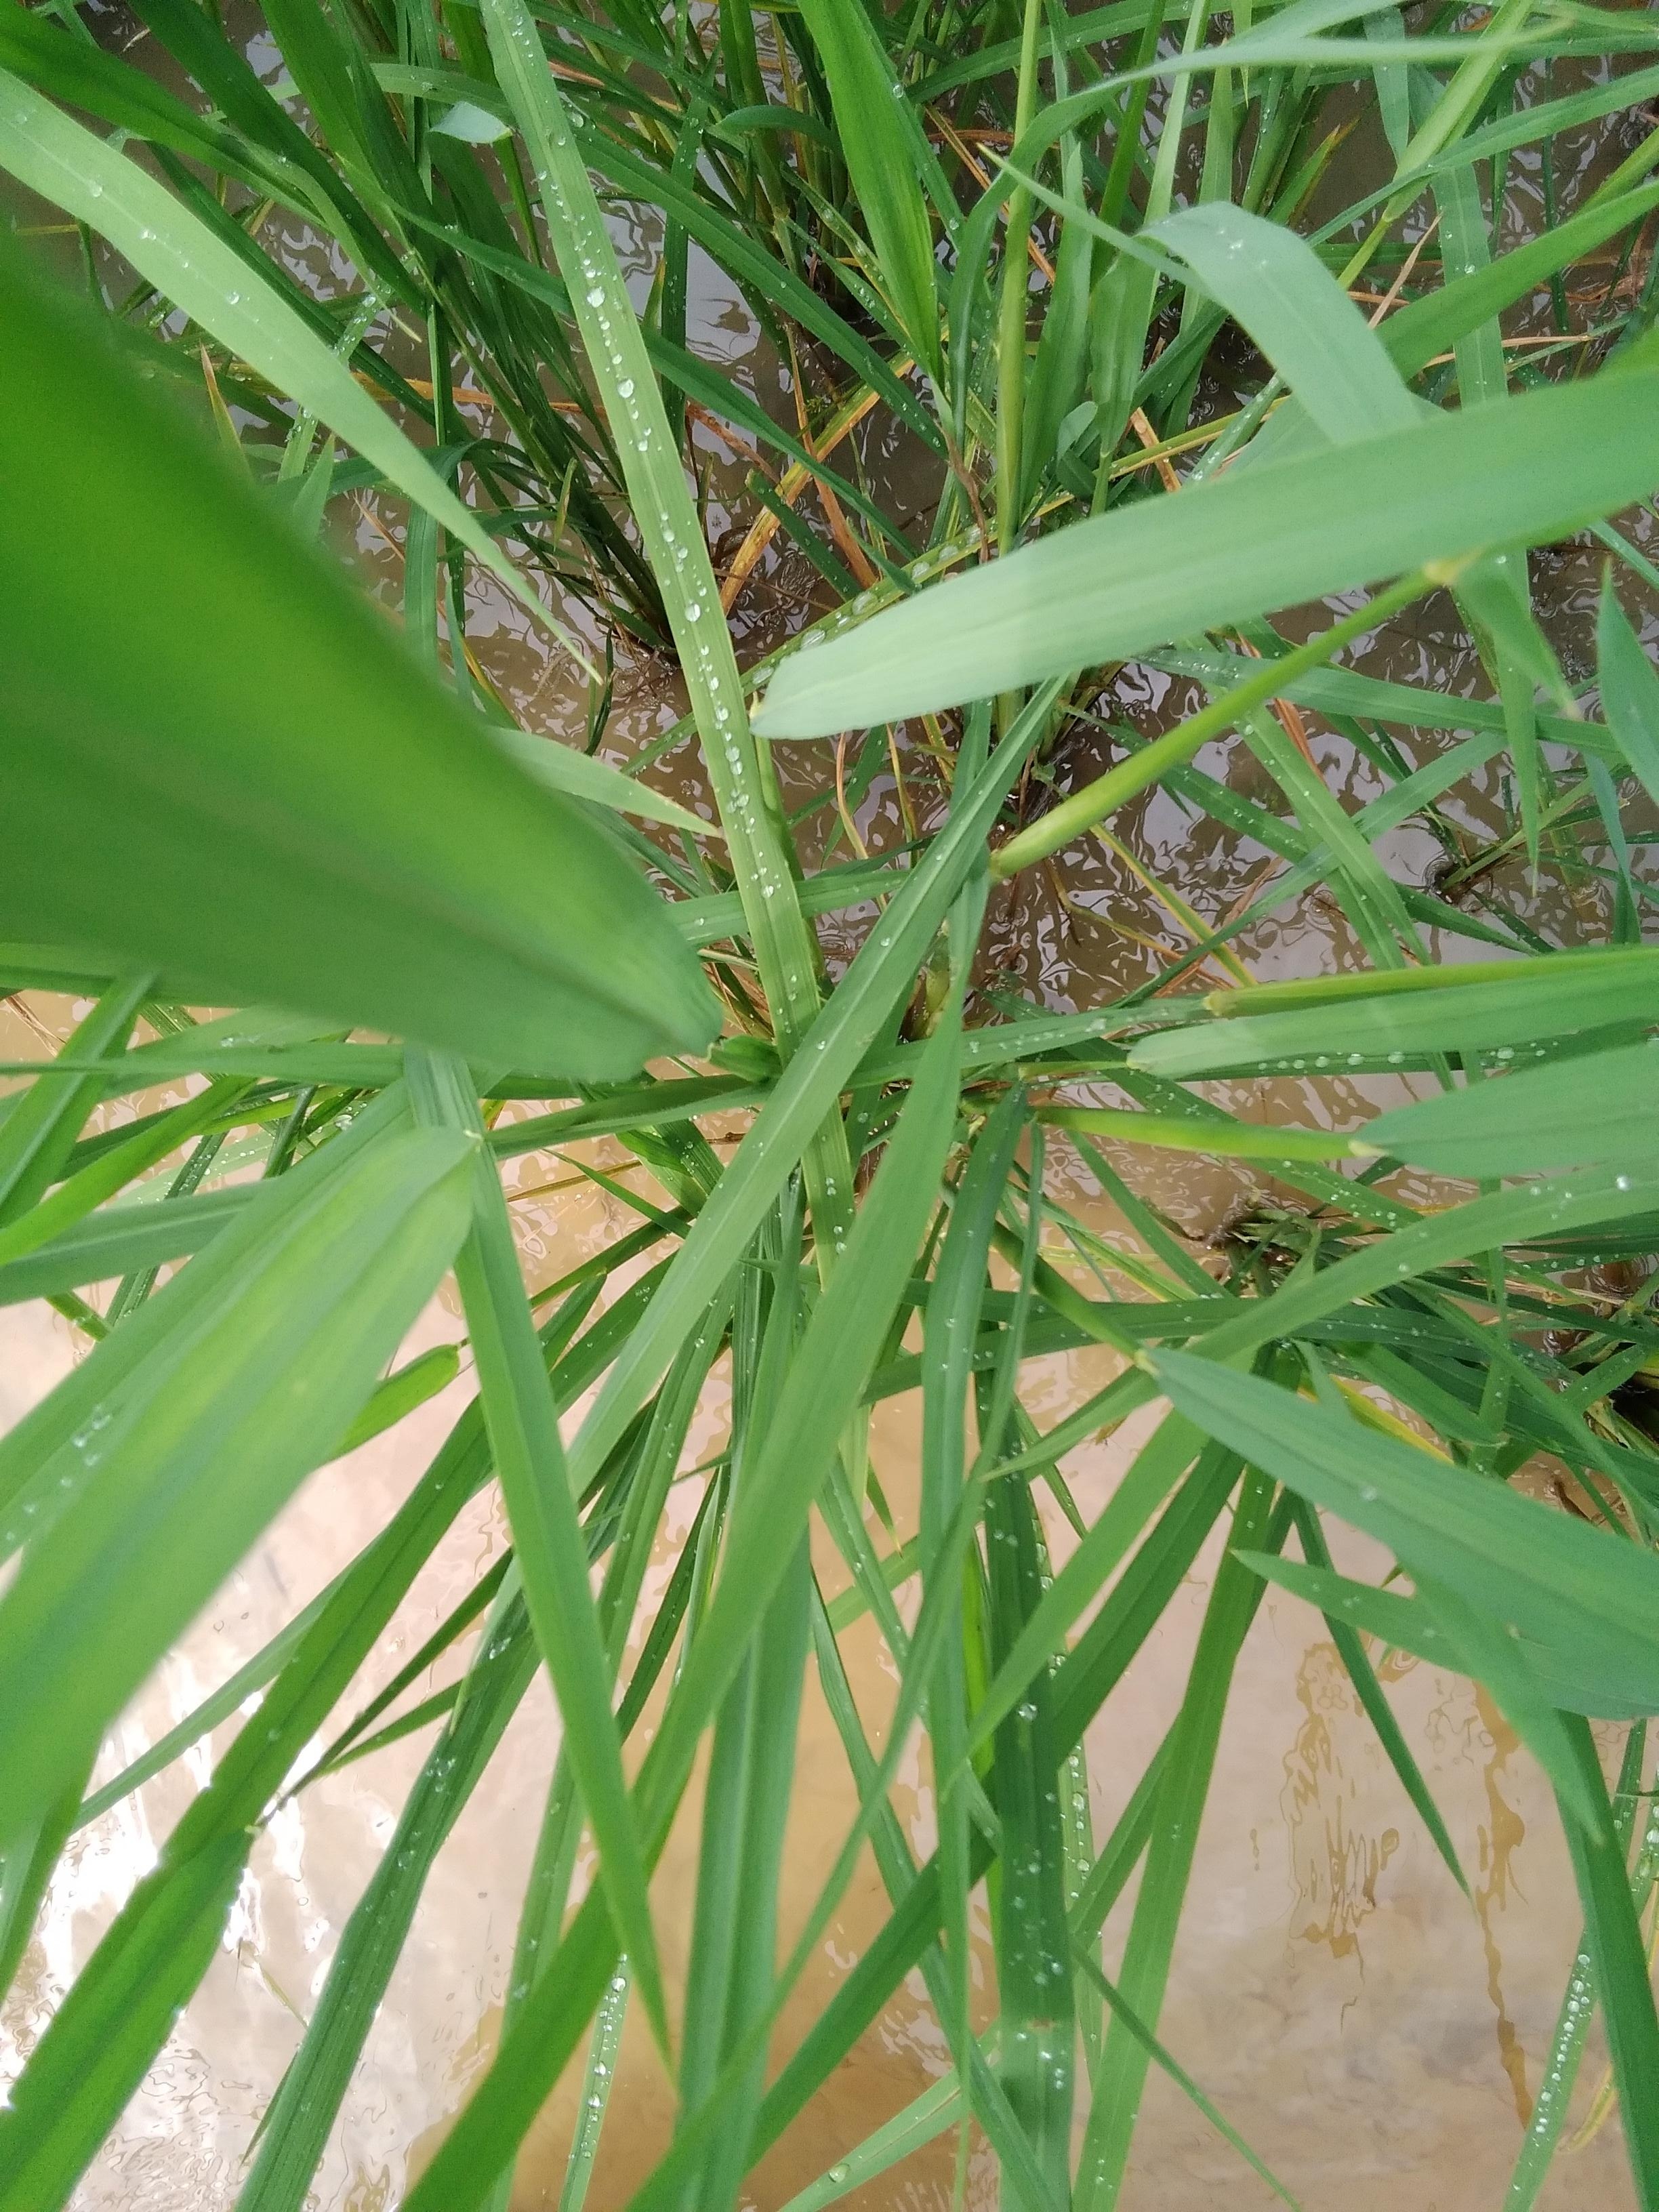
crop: rice
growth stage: booting
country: Nigeria
